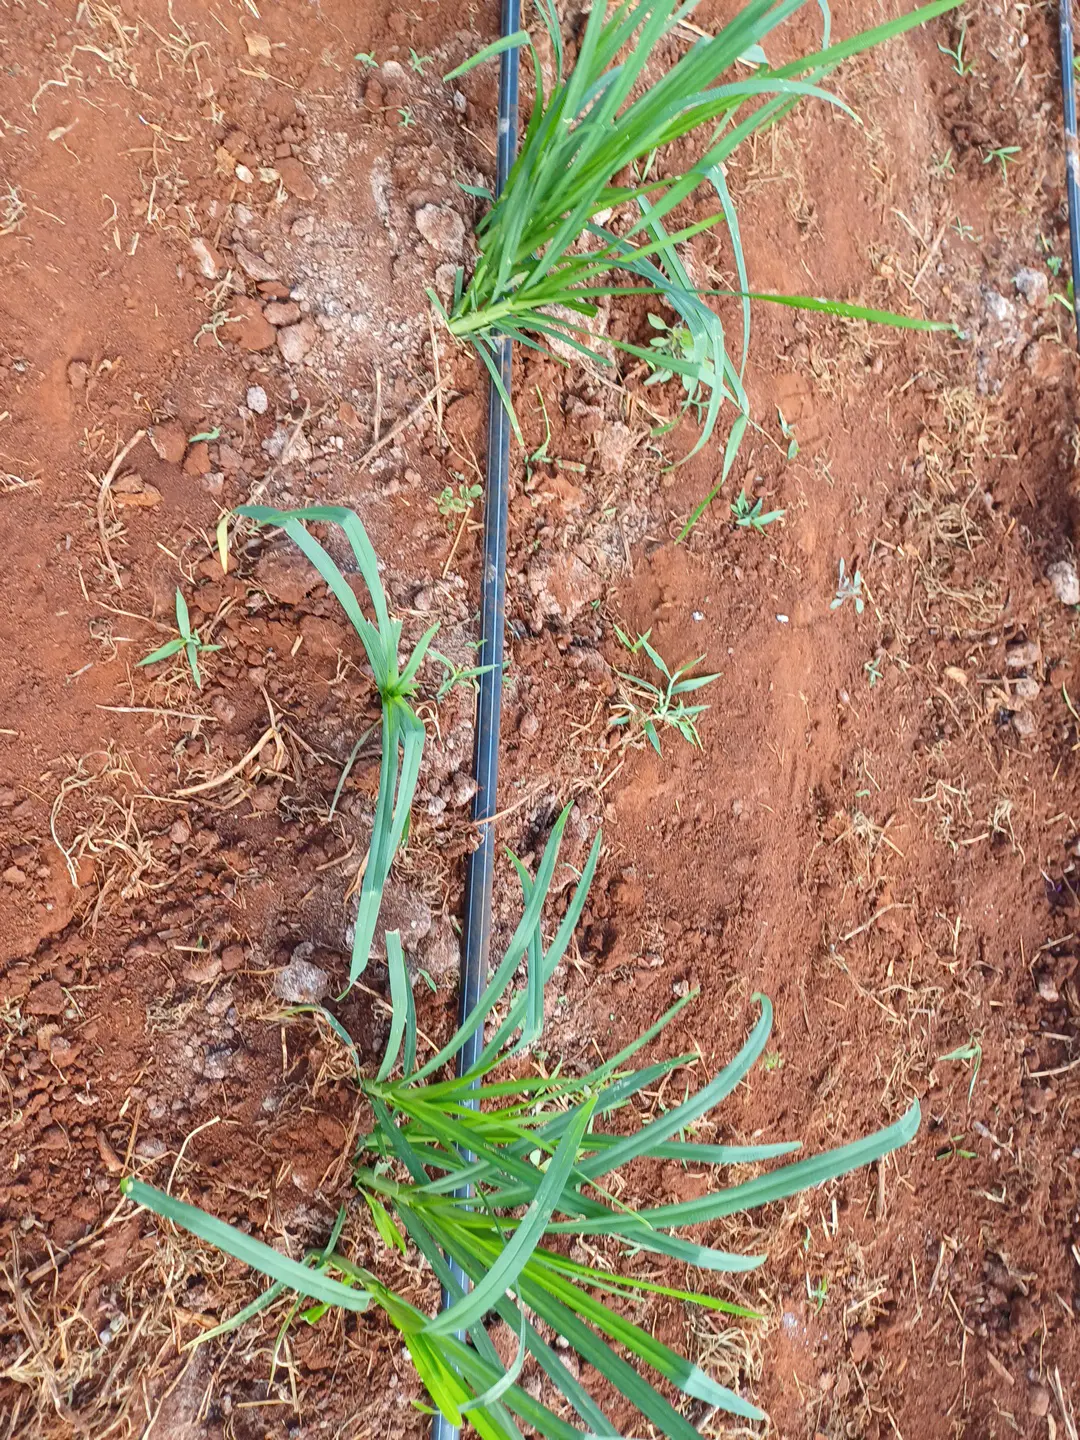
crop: finger millet
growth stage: elongation stem
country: Kenya
